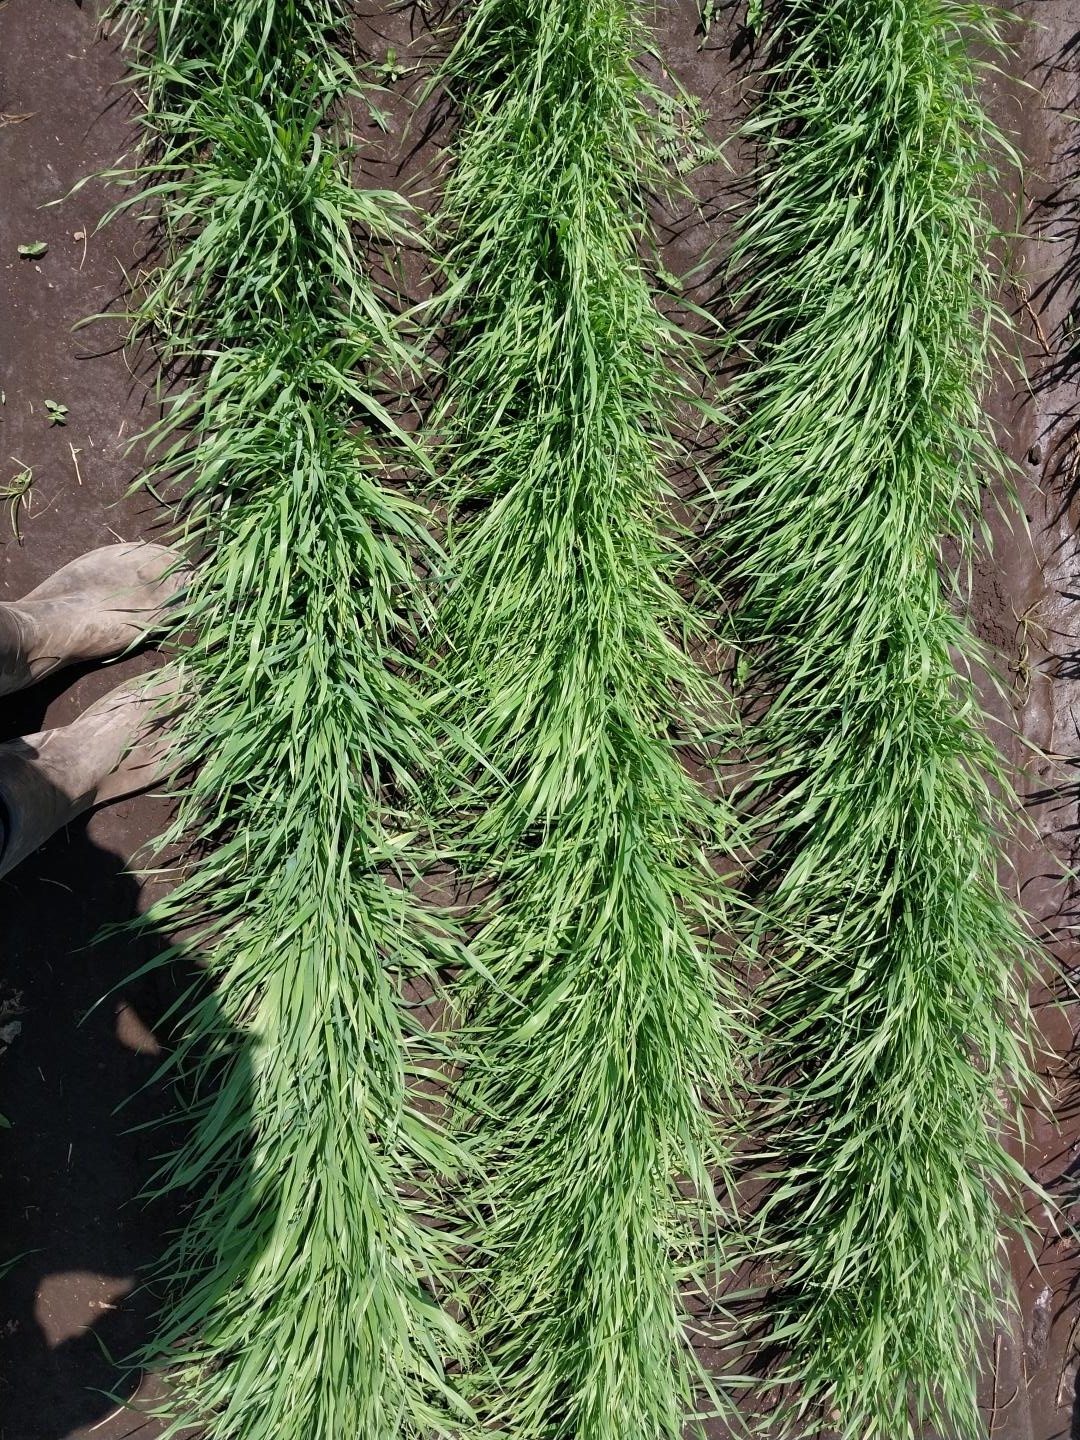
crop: wheat
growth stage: vegetative
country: Tanzania
